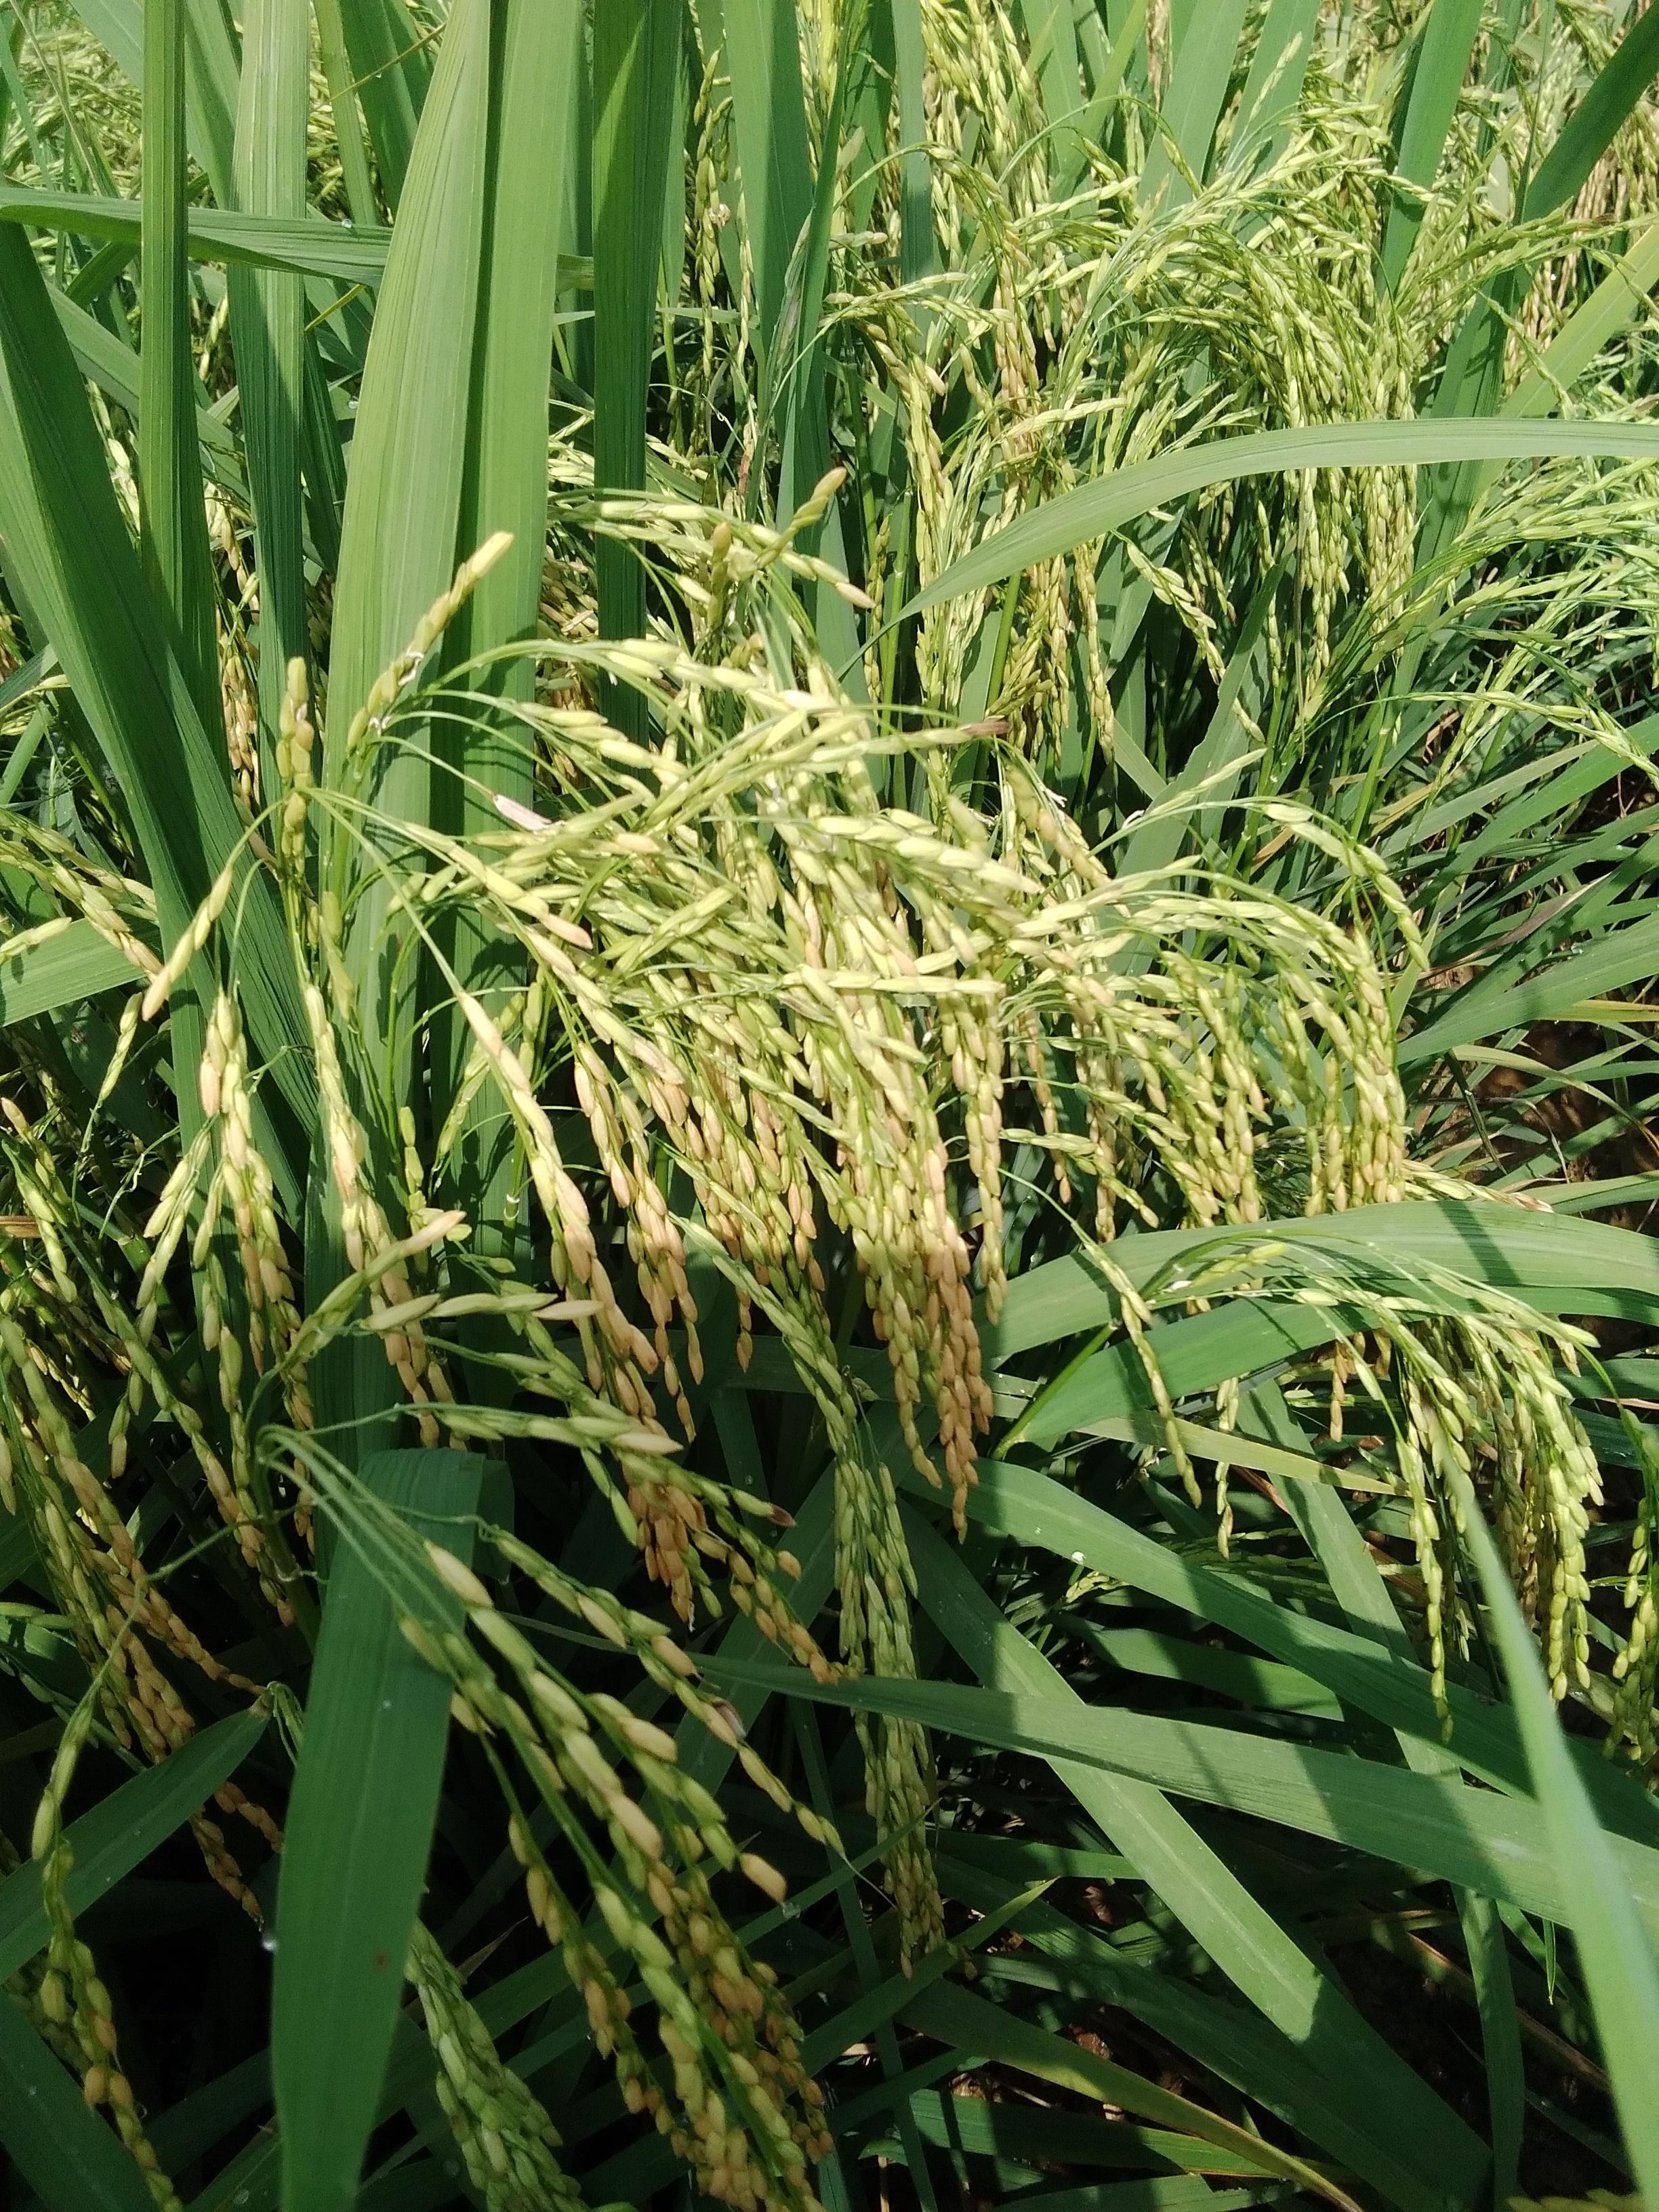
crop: rice
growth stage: ripening
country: Nigeria
